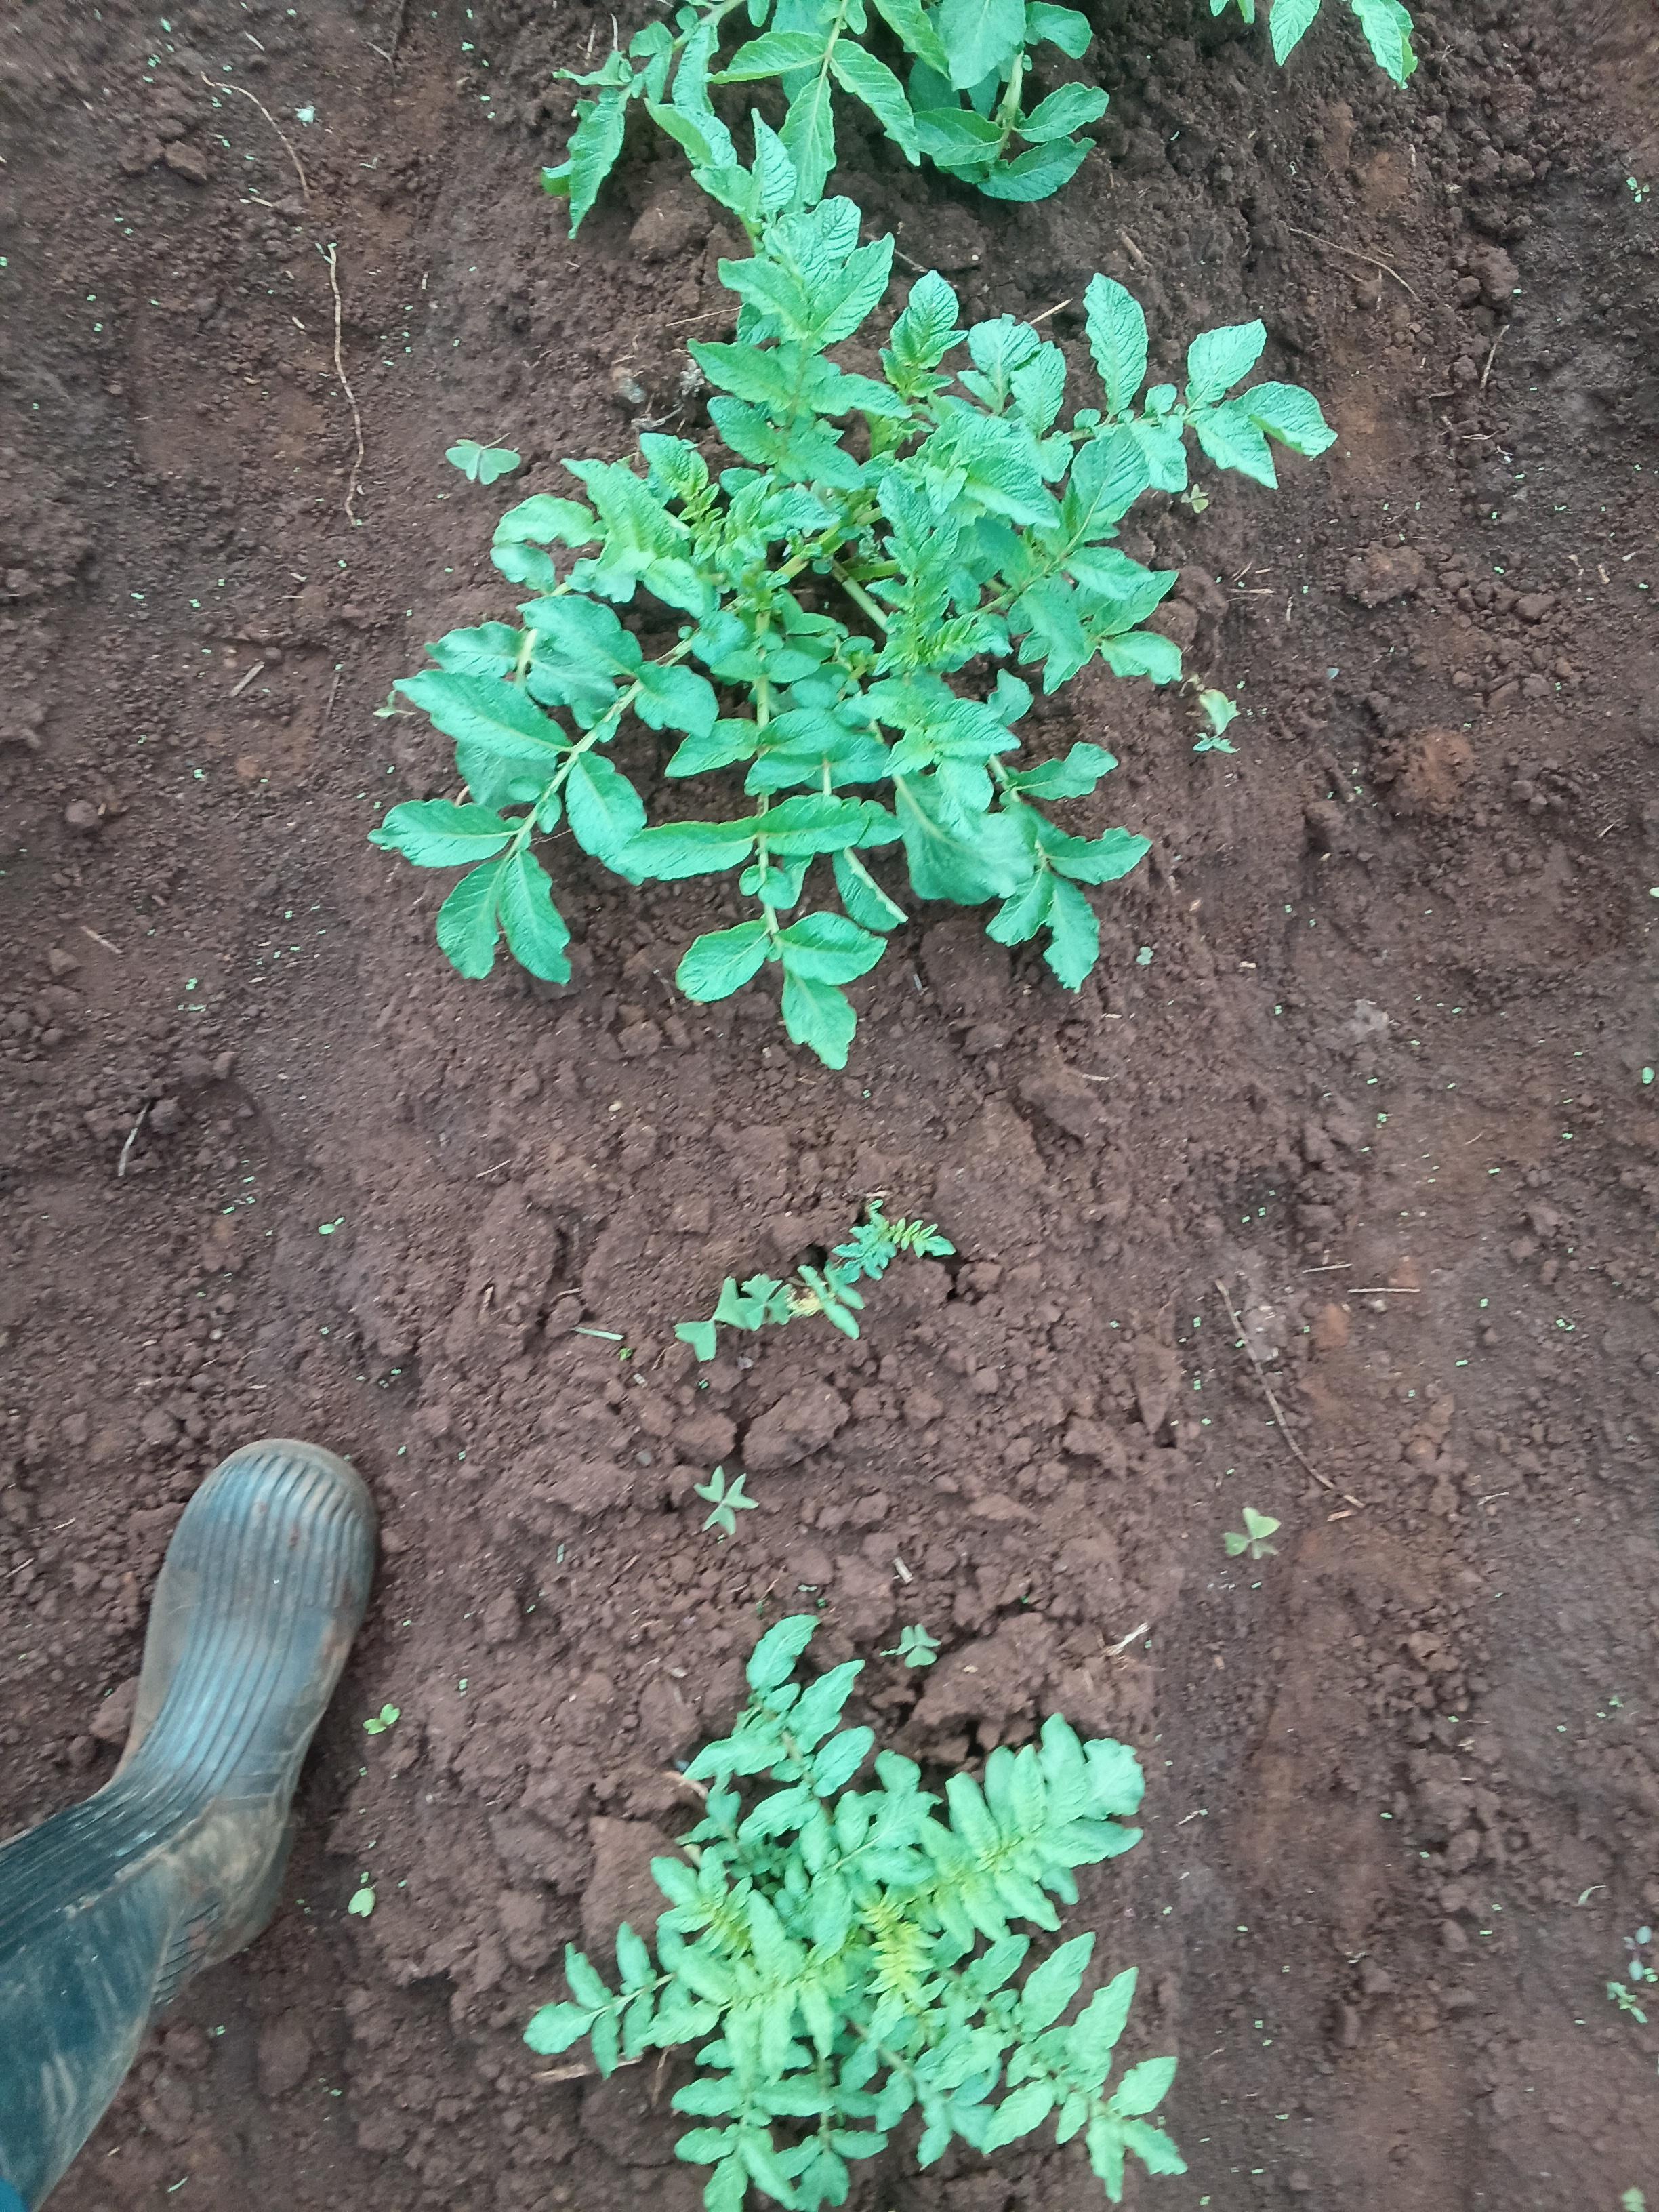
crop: potato
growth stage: vegetative
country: Kenya
